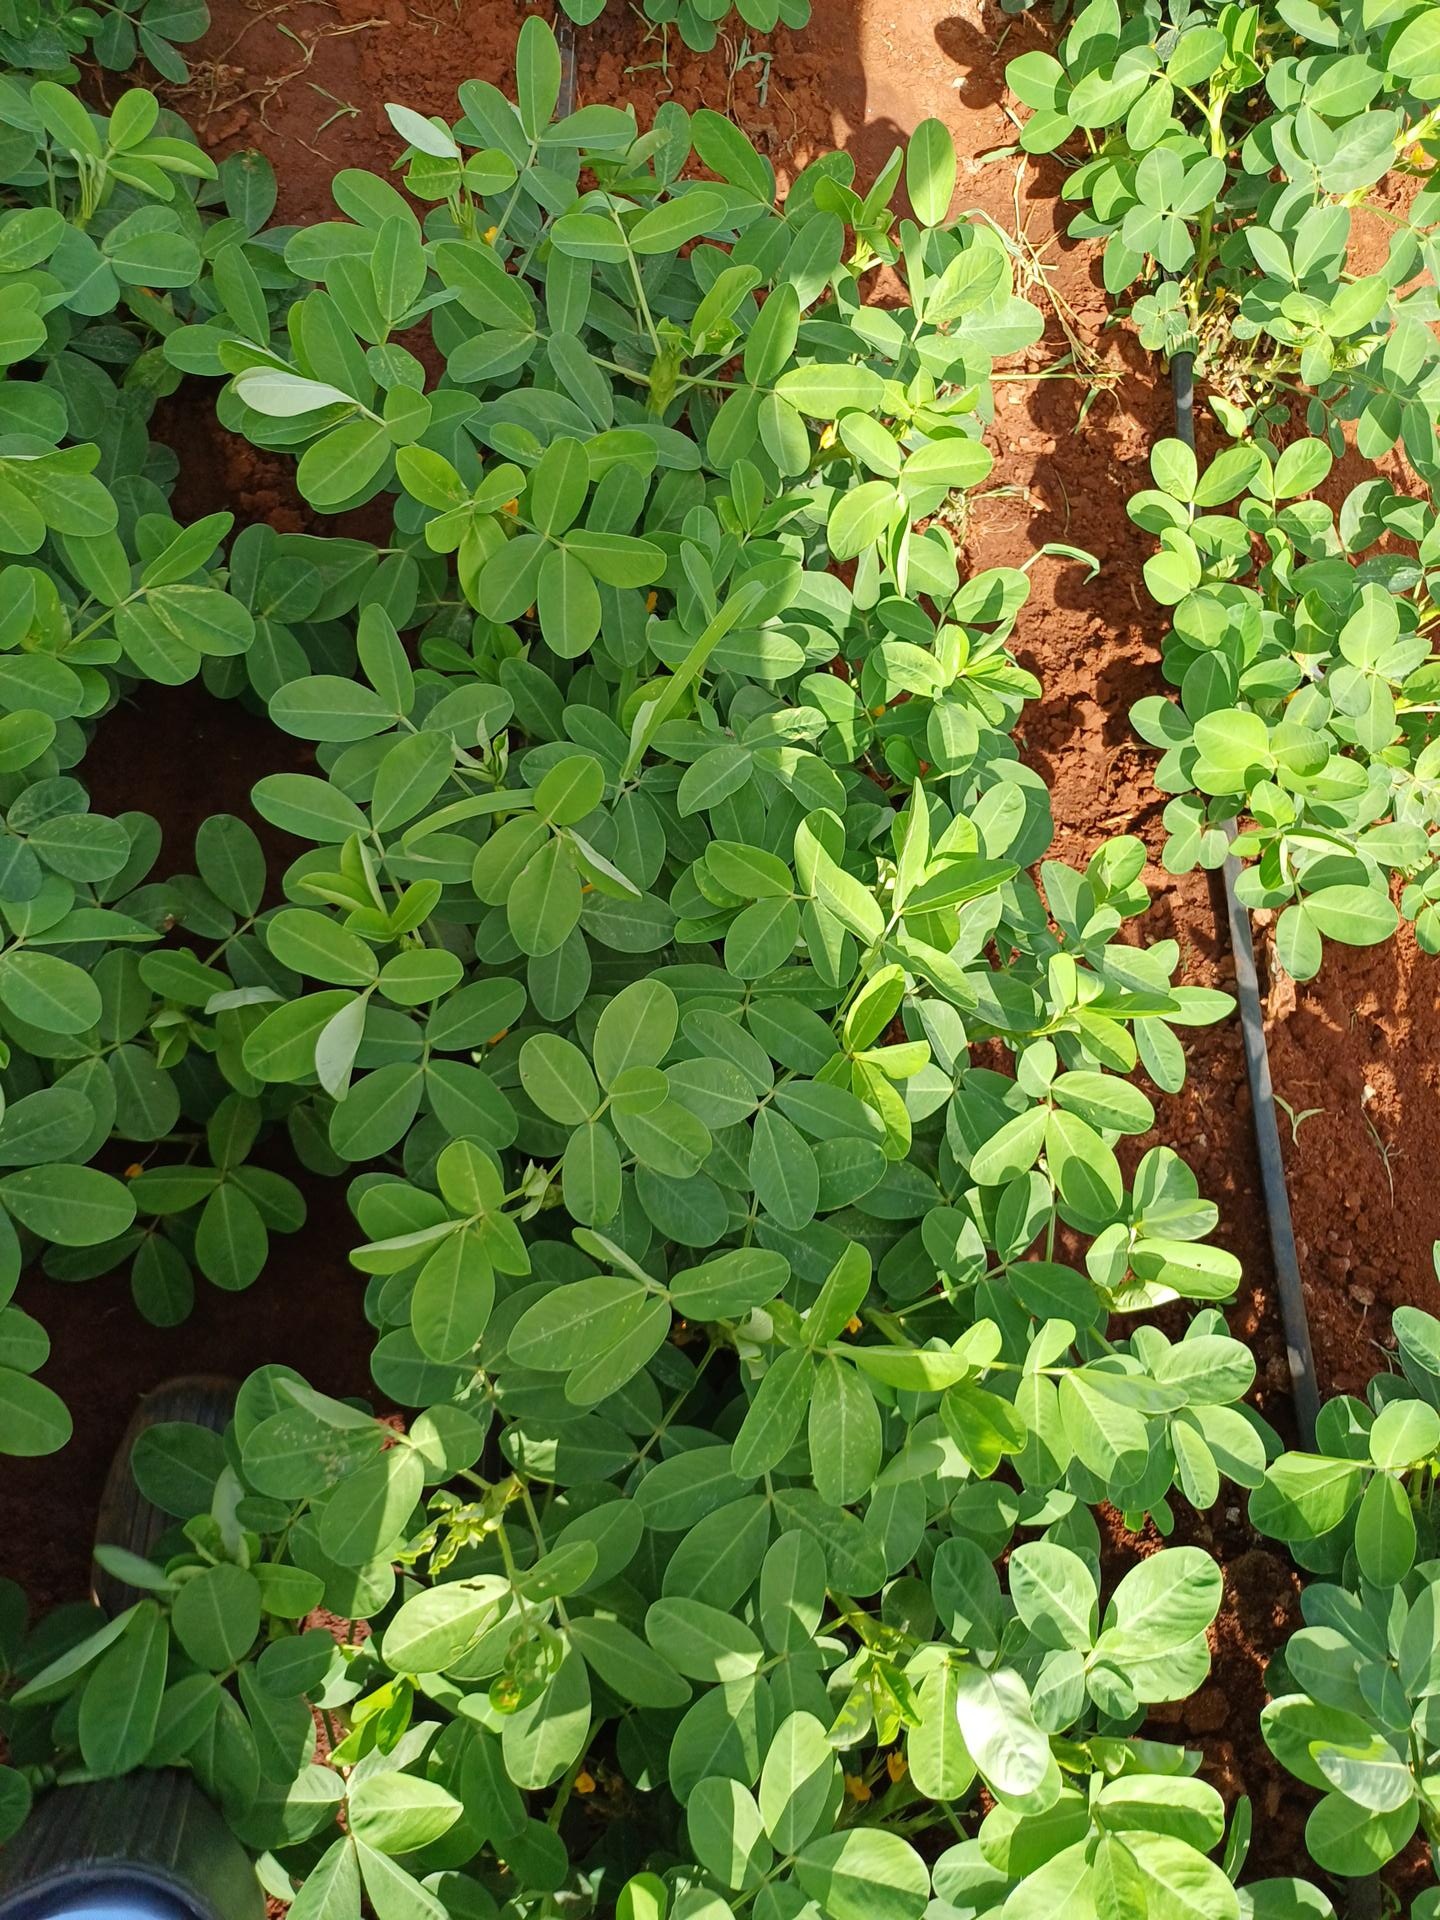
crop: groundnut
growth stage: flowering
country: Kenya
